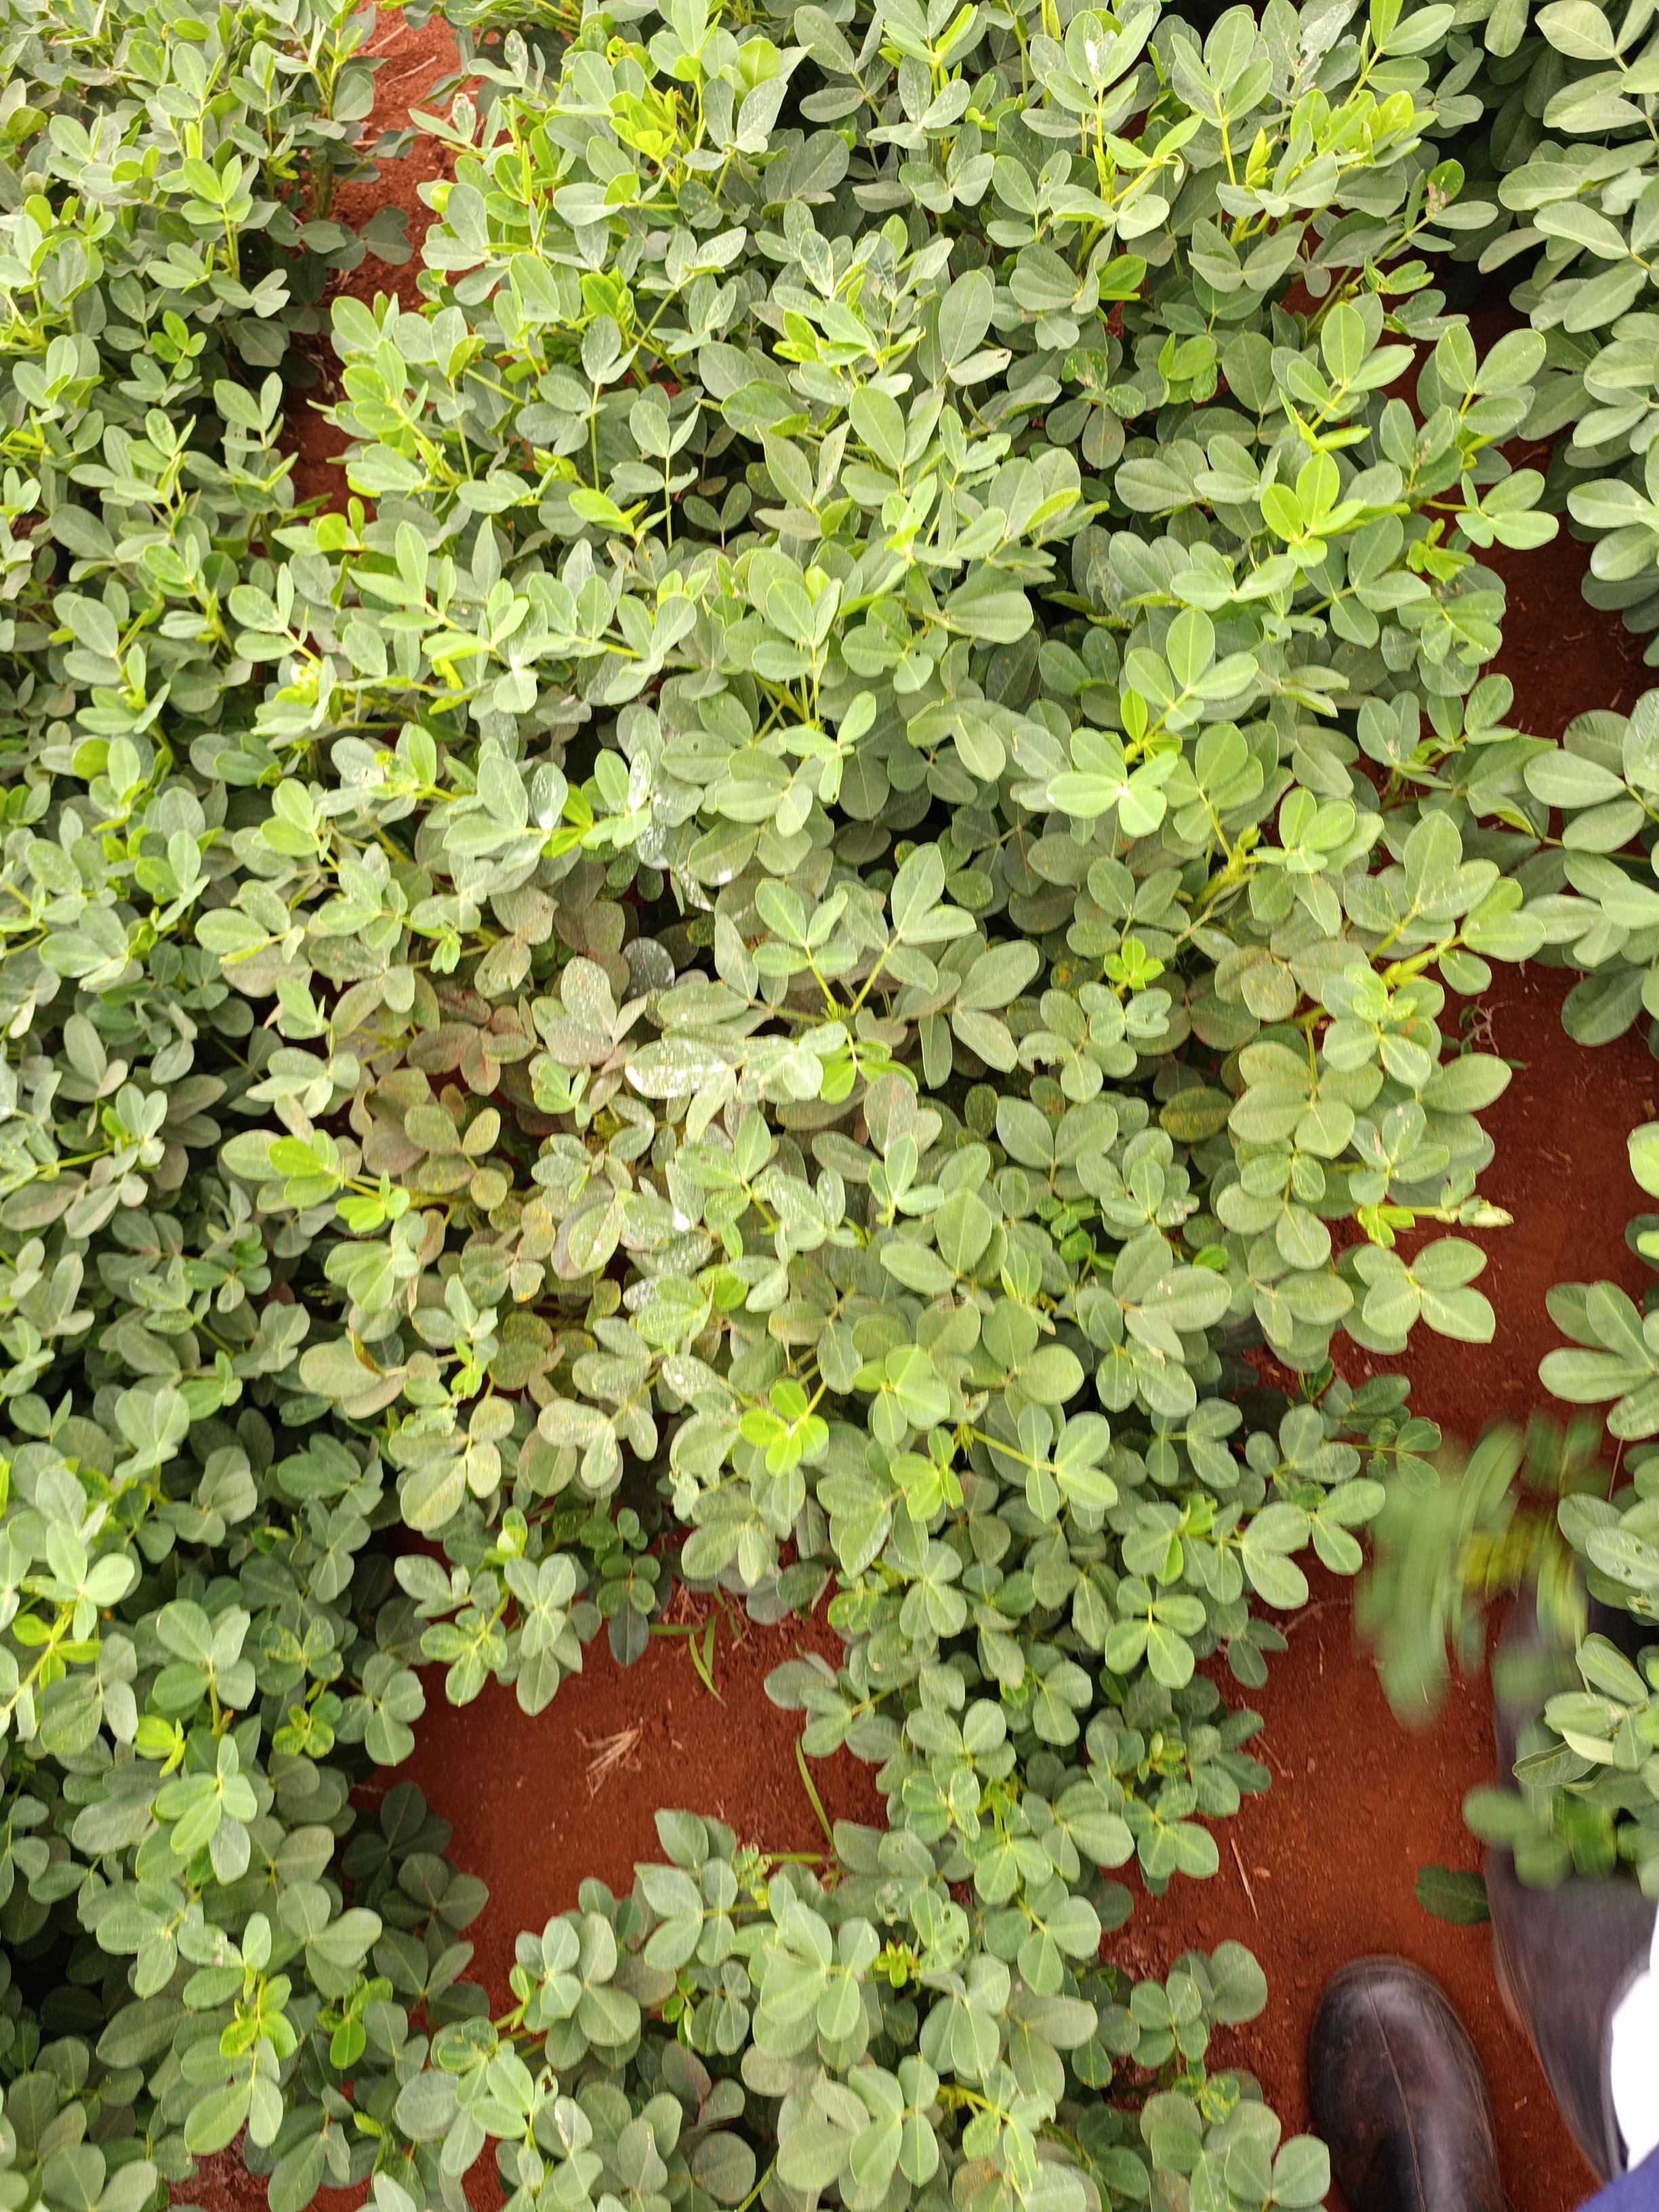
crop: groundnut
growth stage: pegging
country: Kenya
